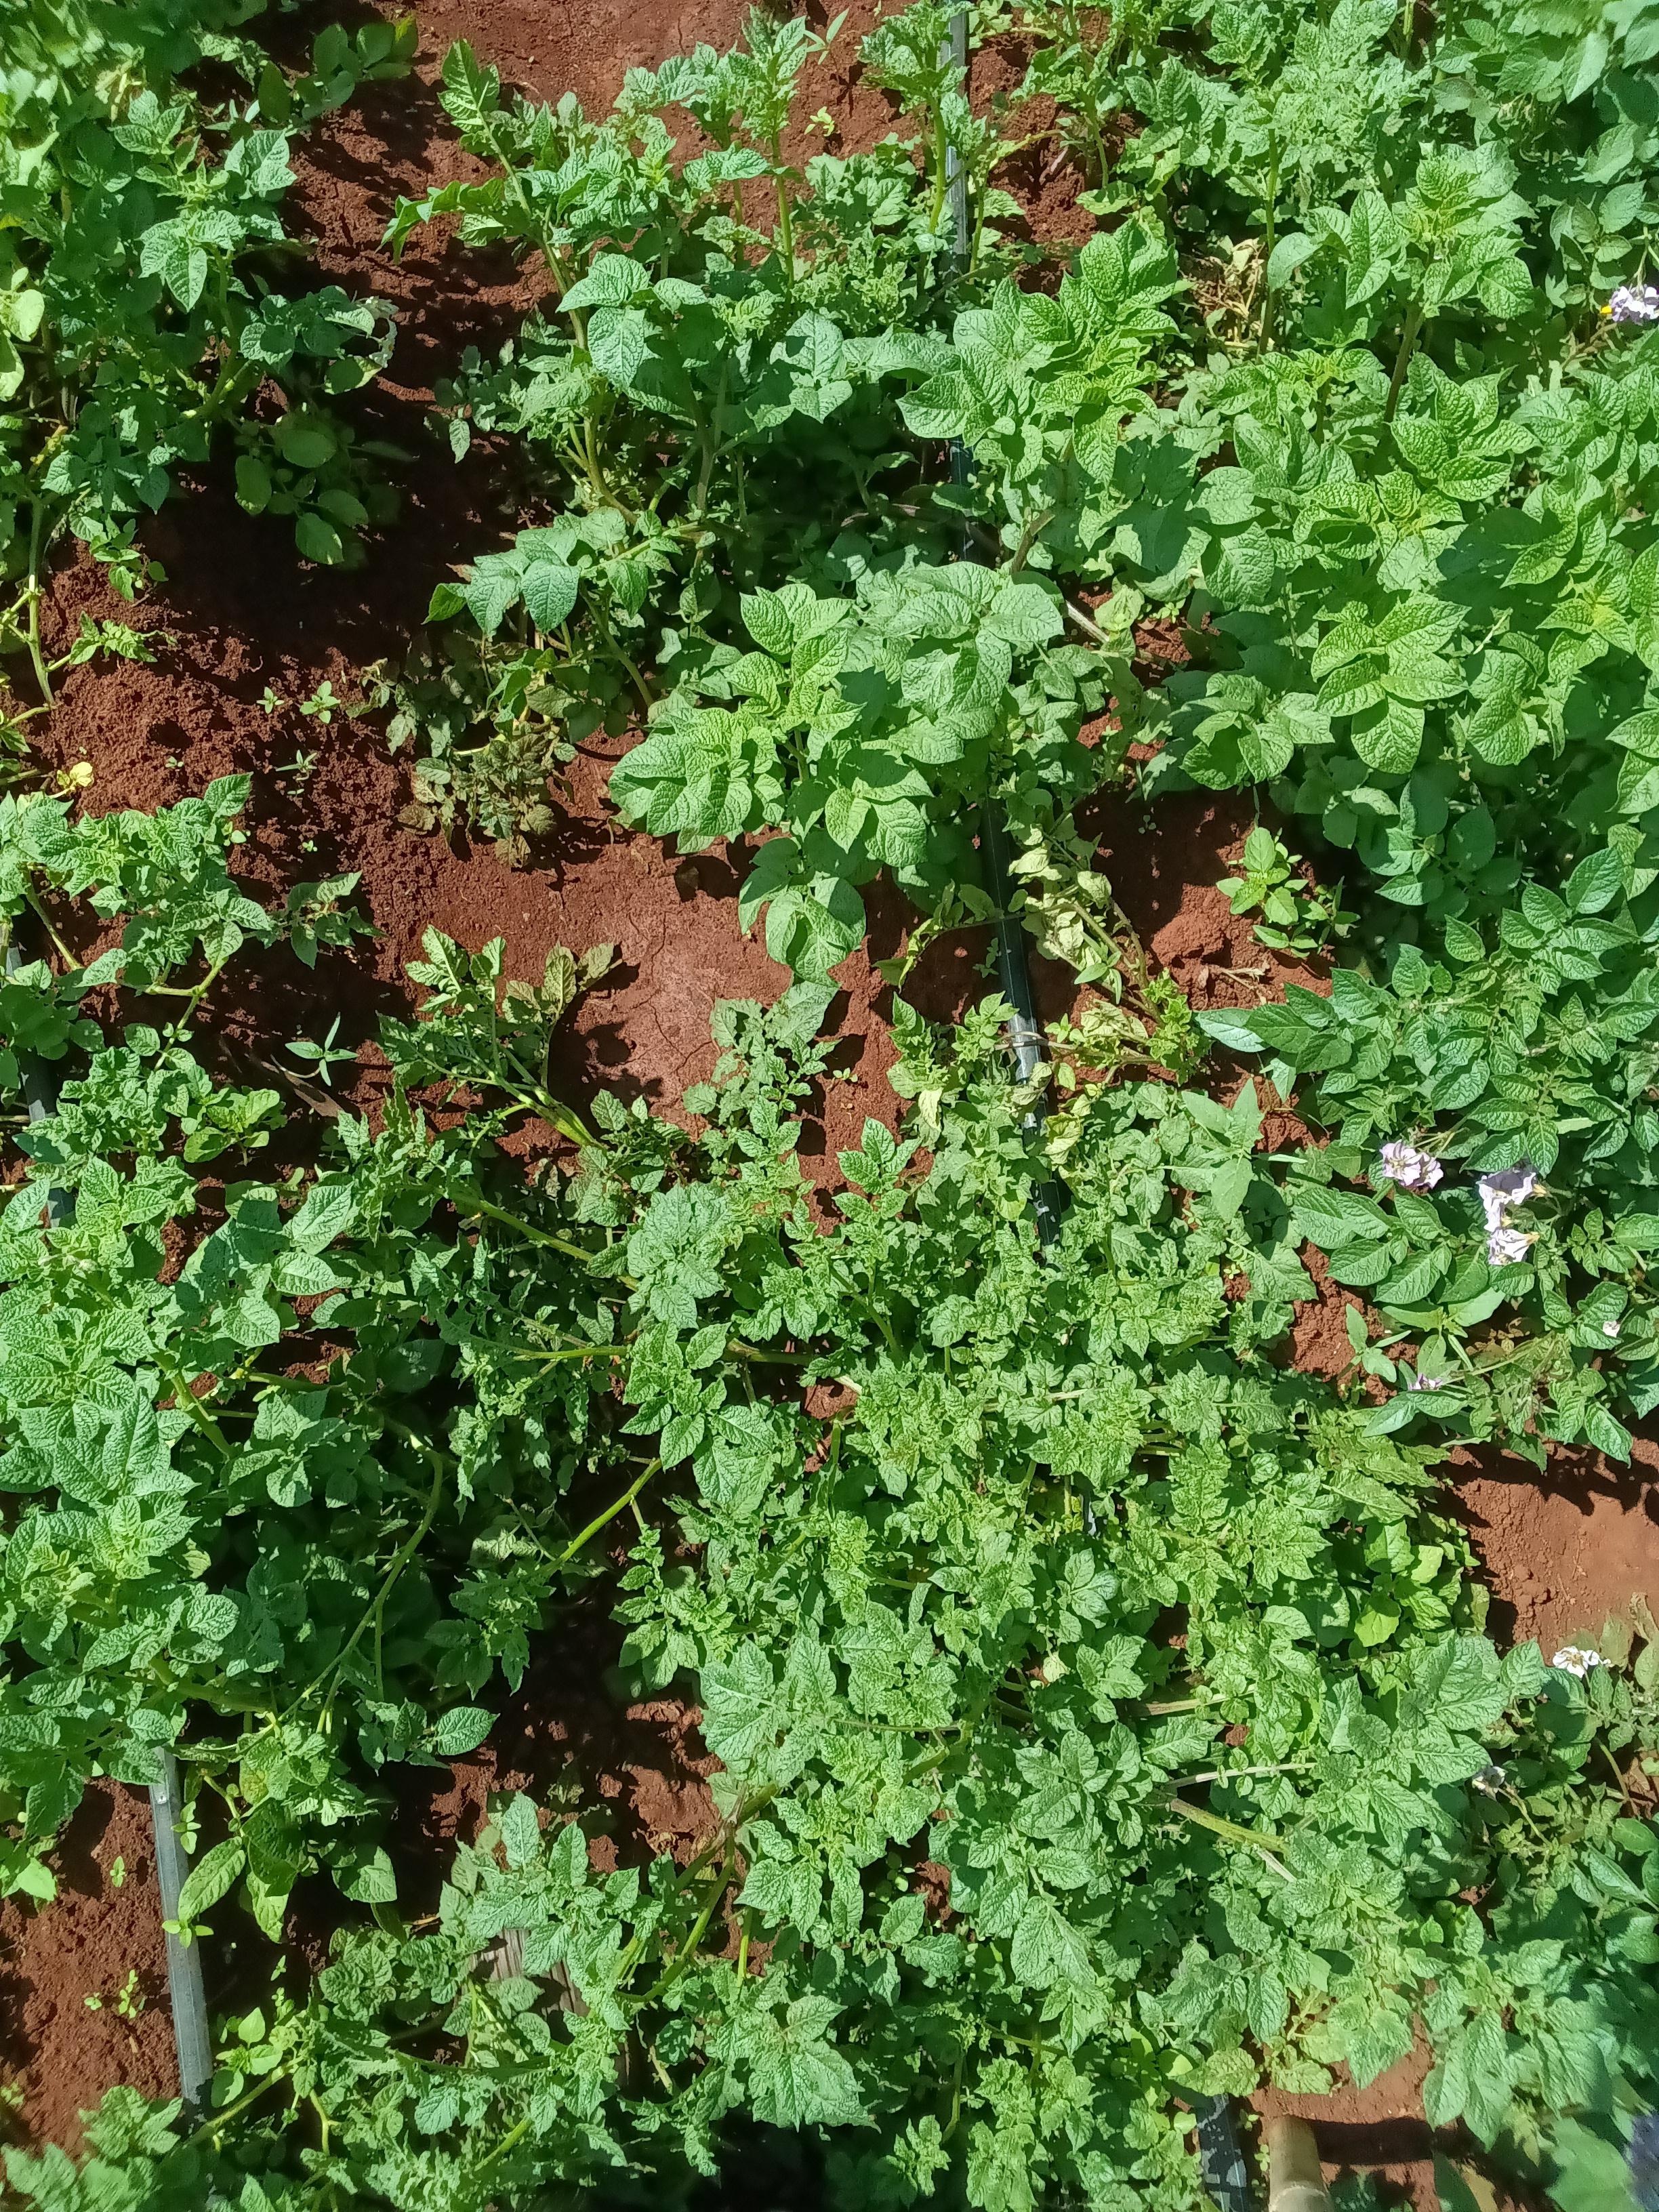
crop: potato
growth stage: vegetative
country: Kenya
